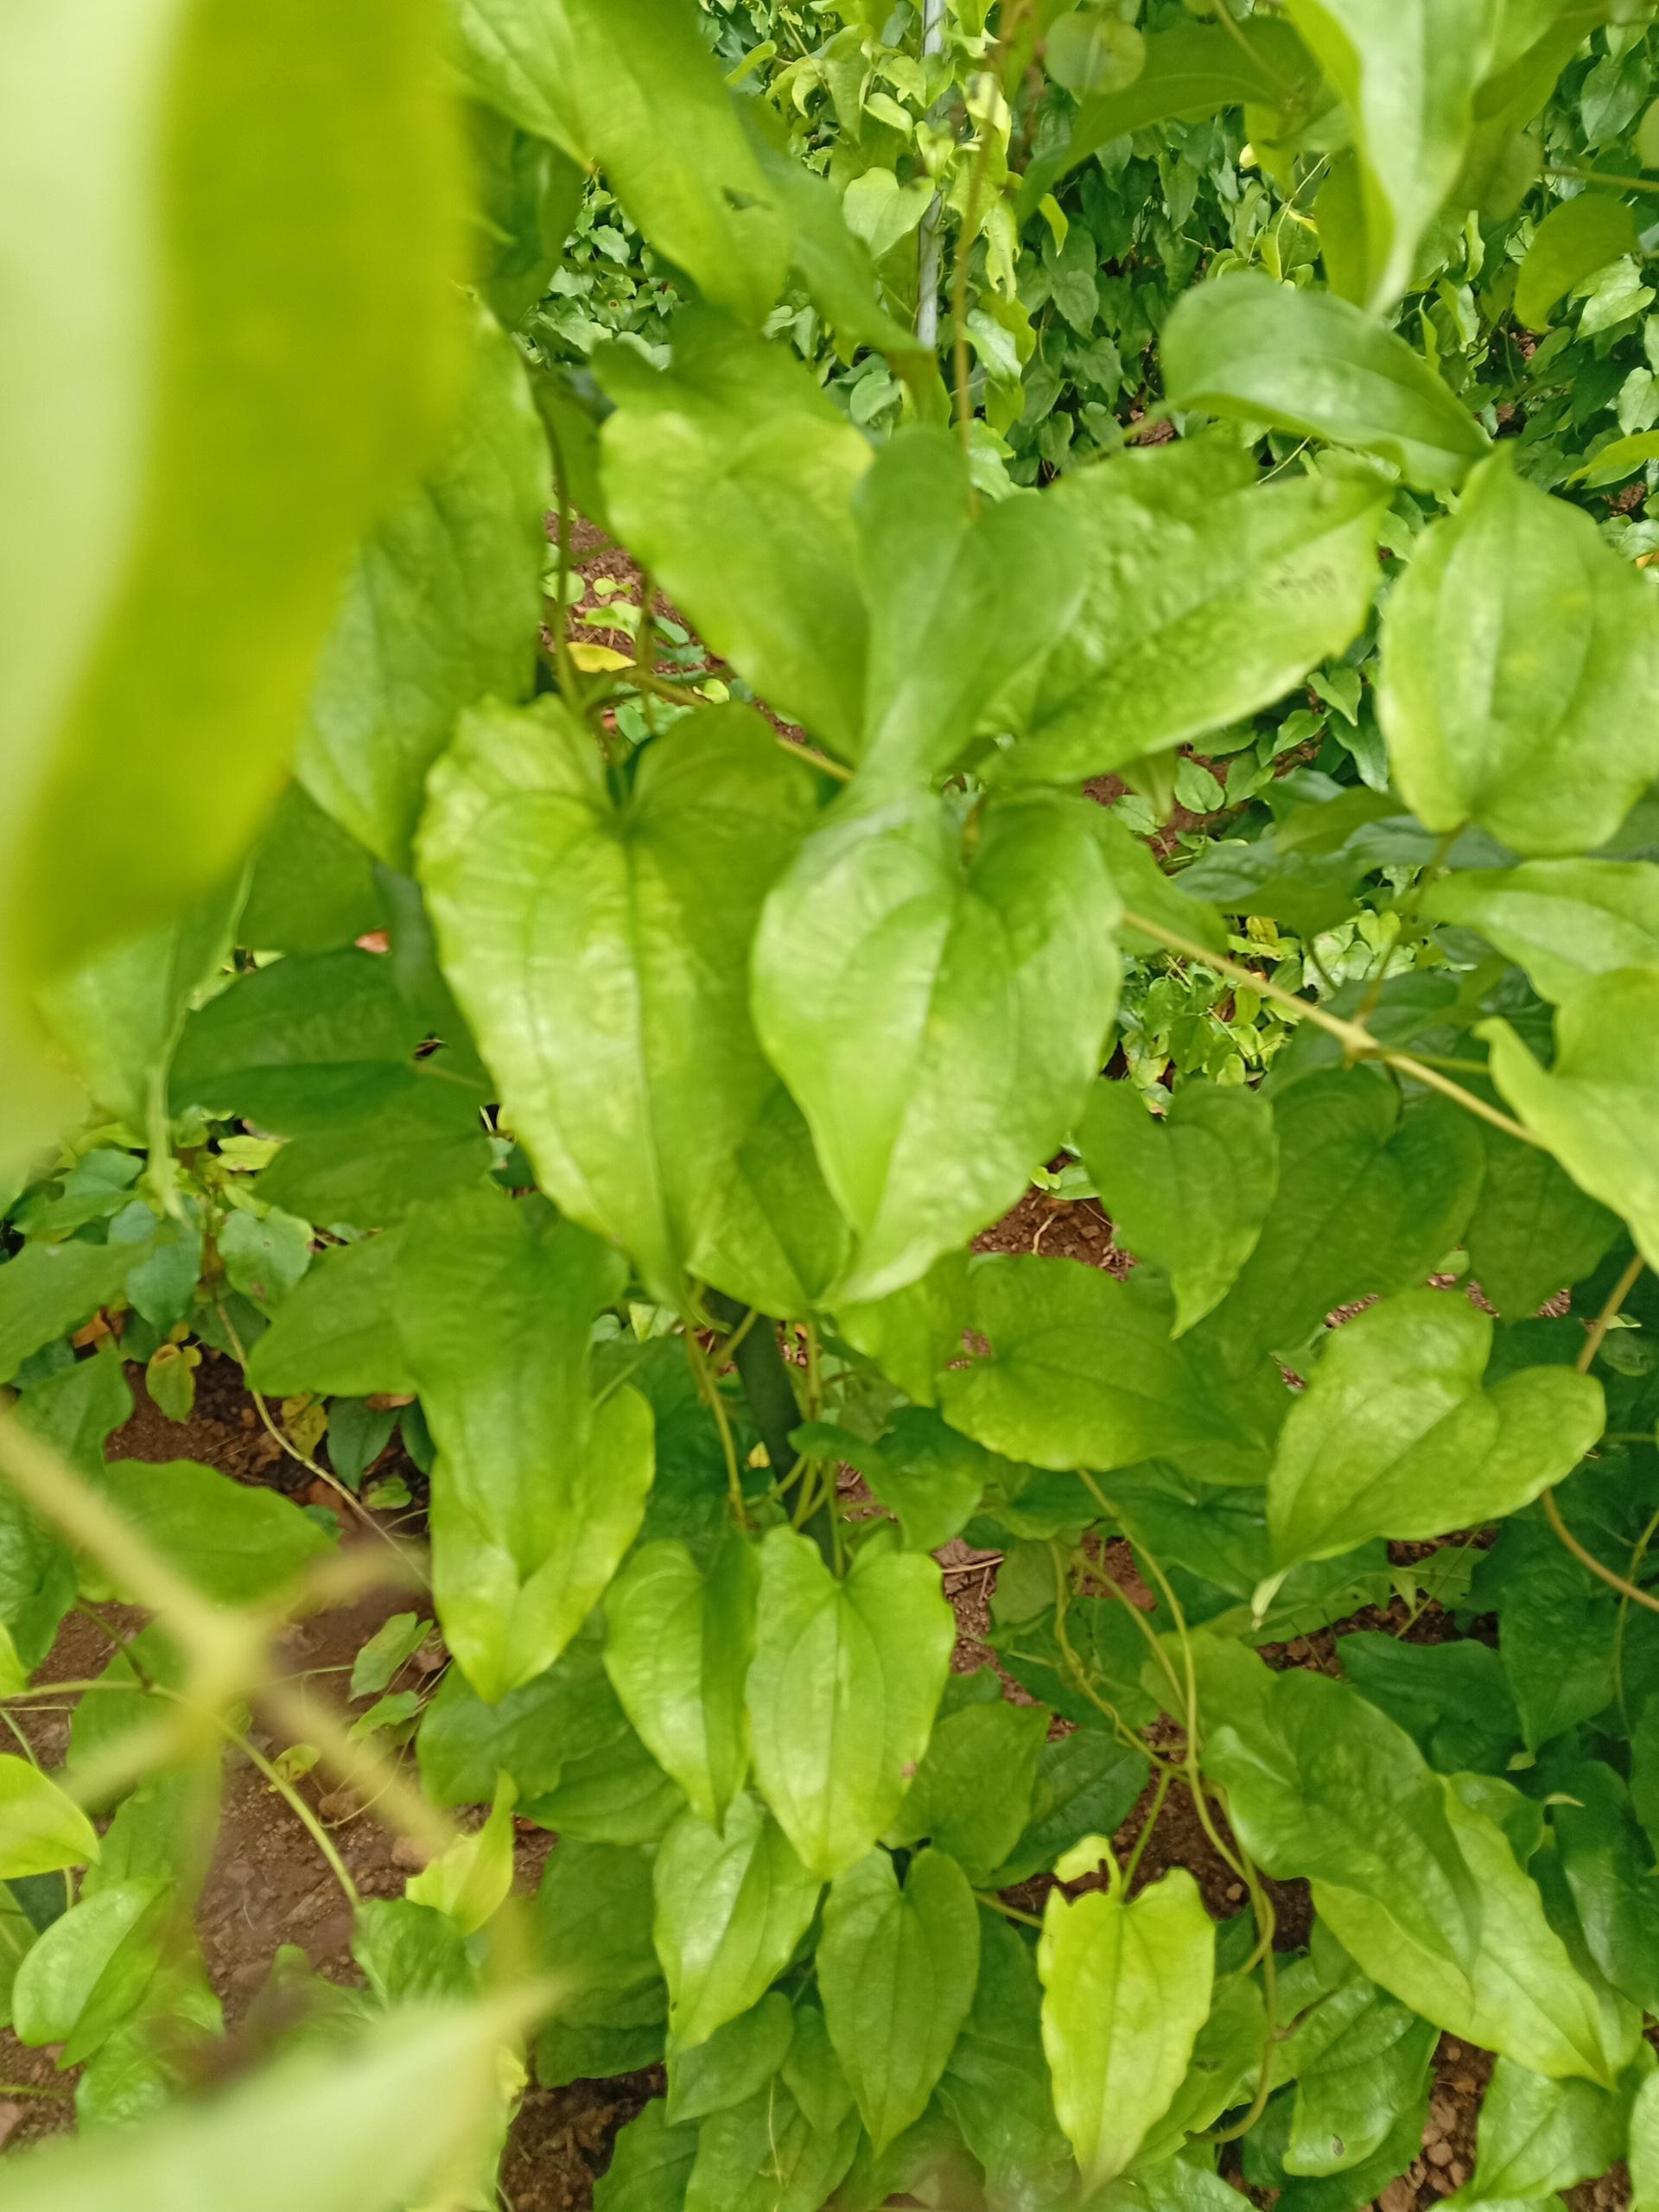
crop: yam
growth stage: vegetative
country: Nigeria
